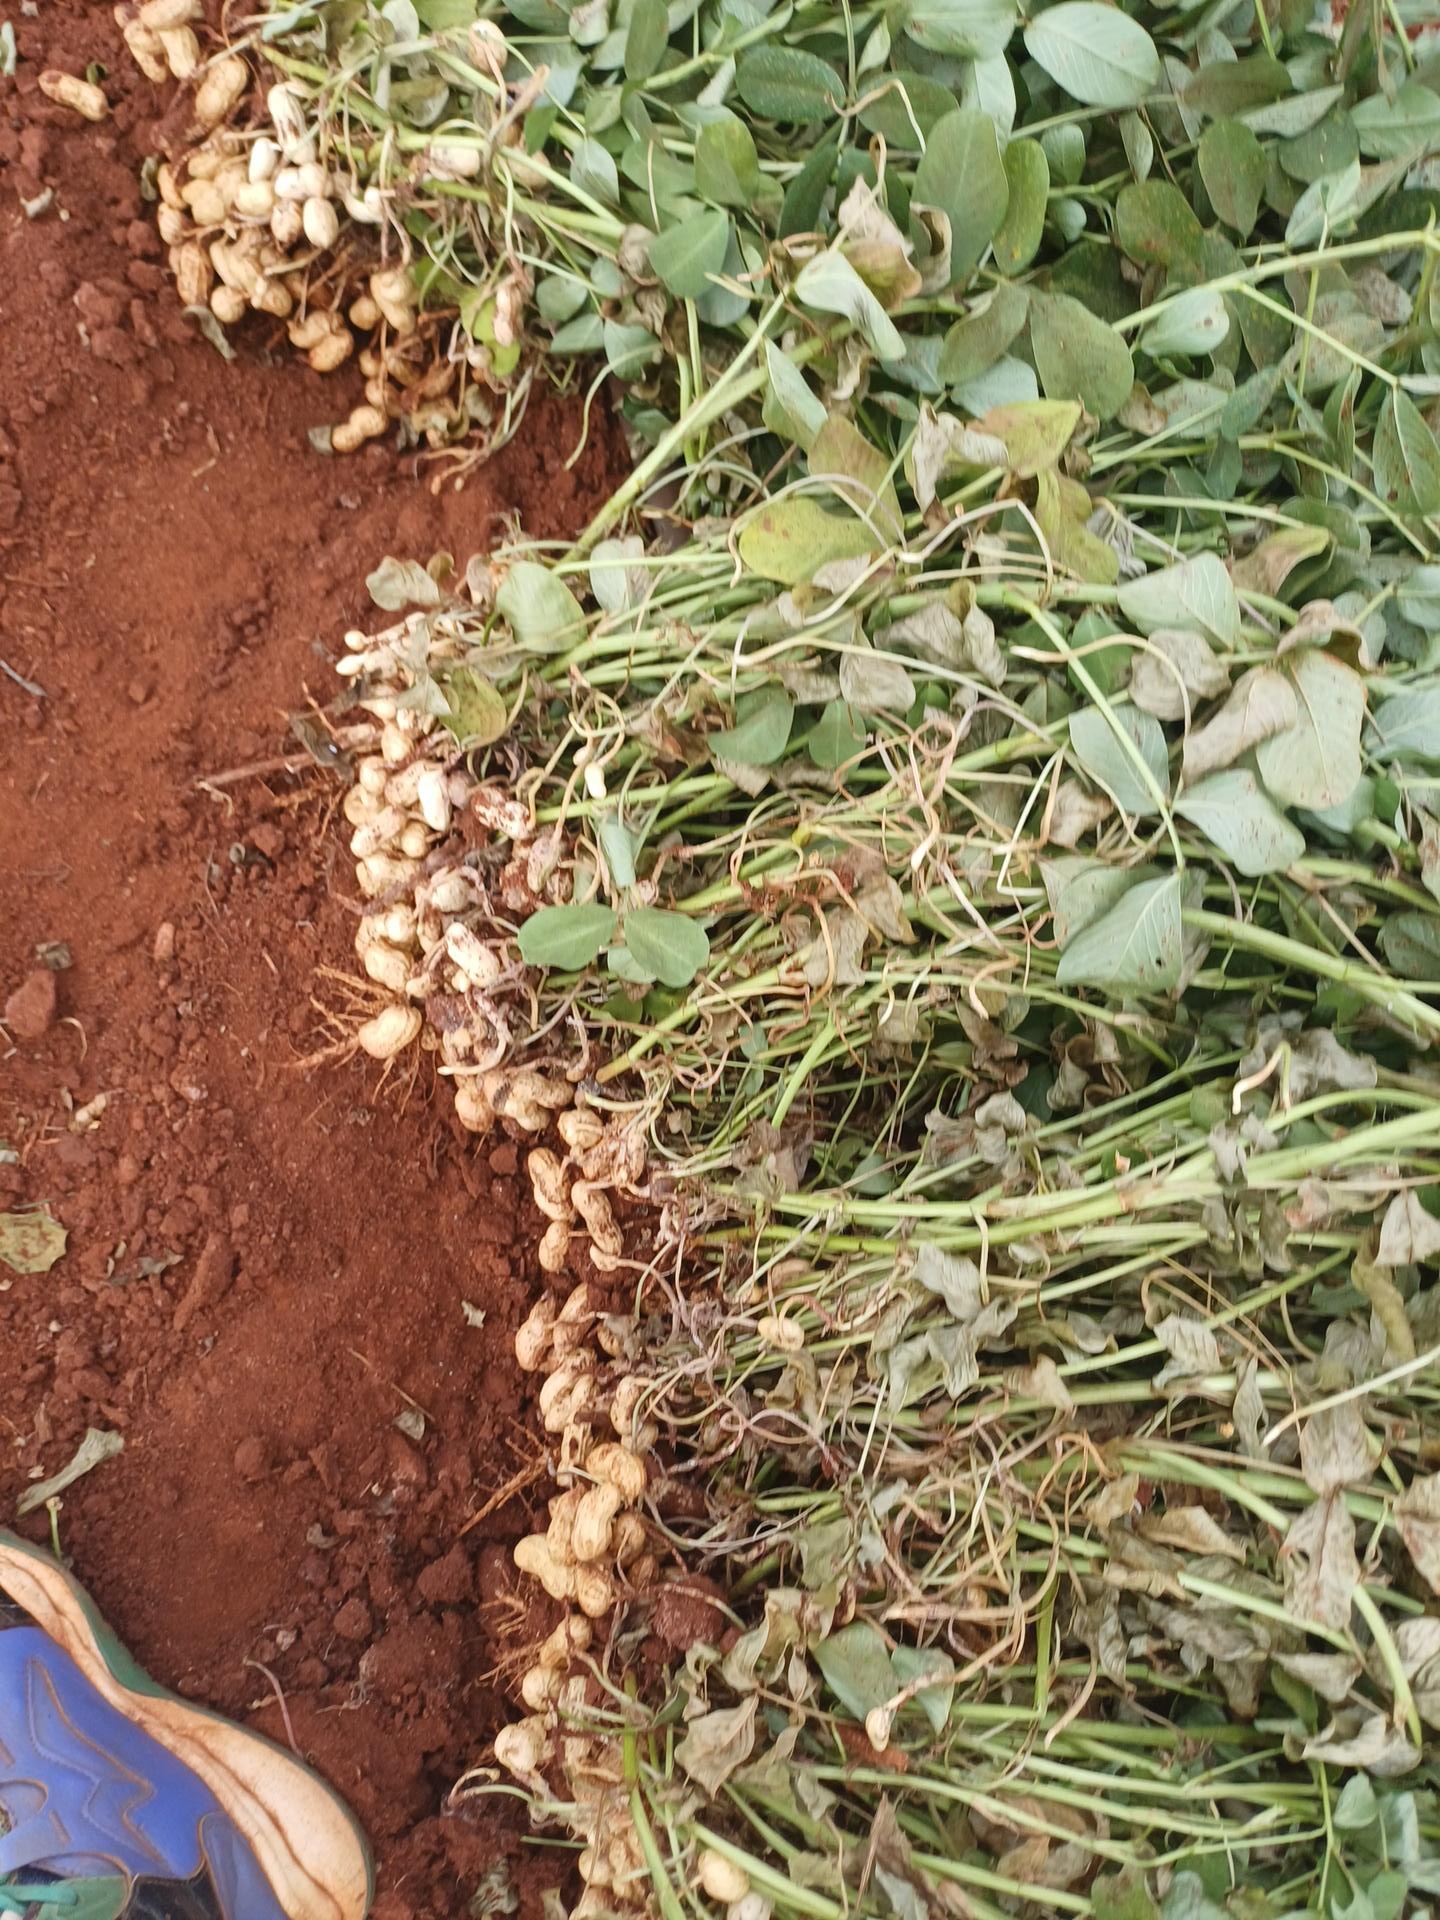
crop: groundnut
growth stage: harvest
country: Kenya
